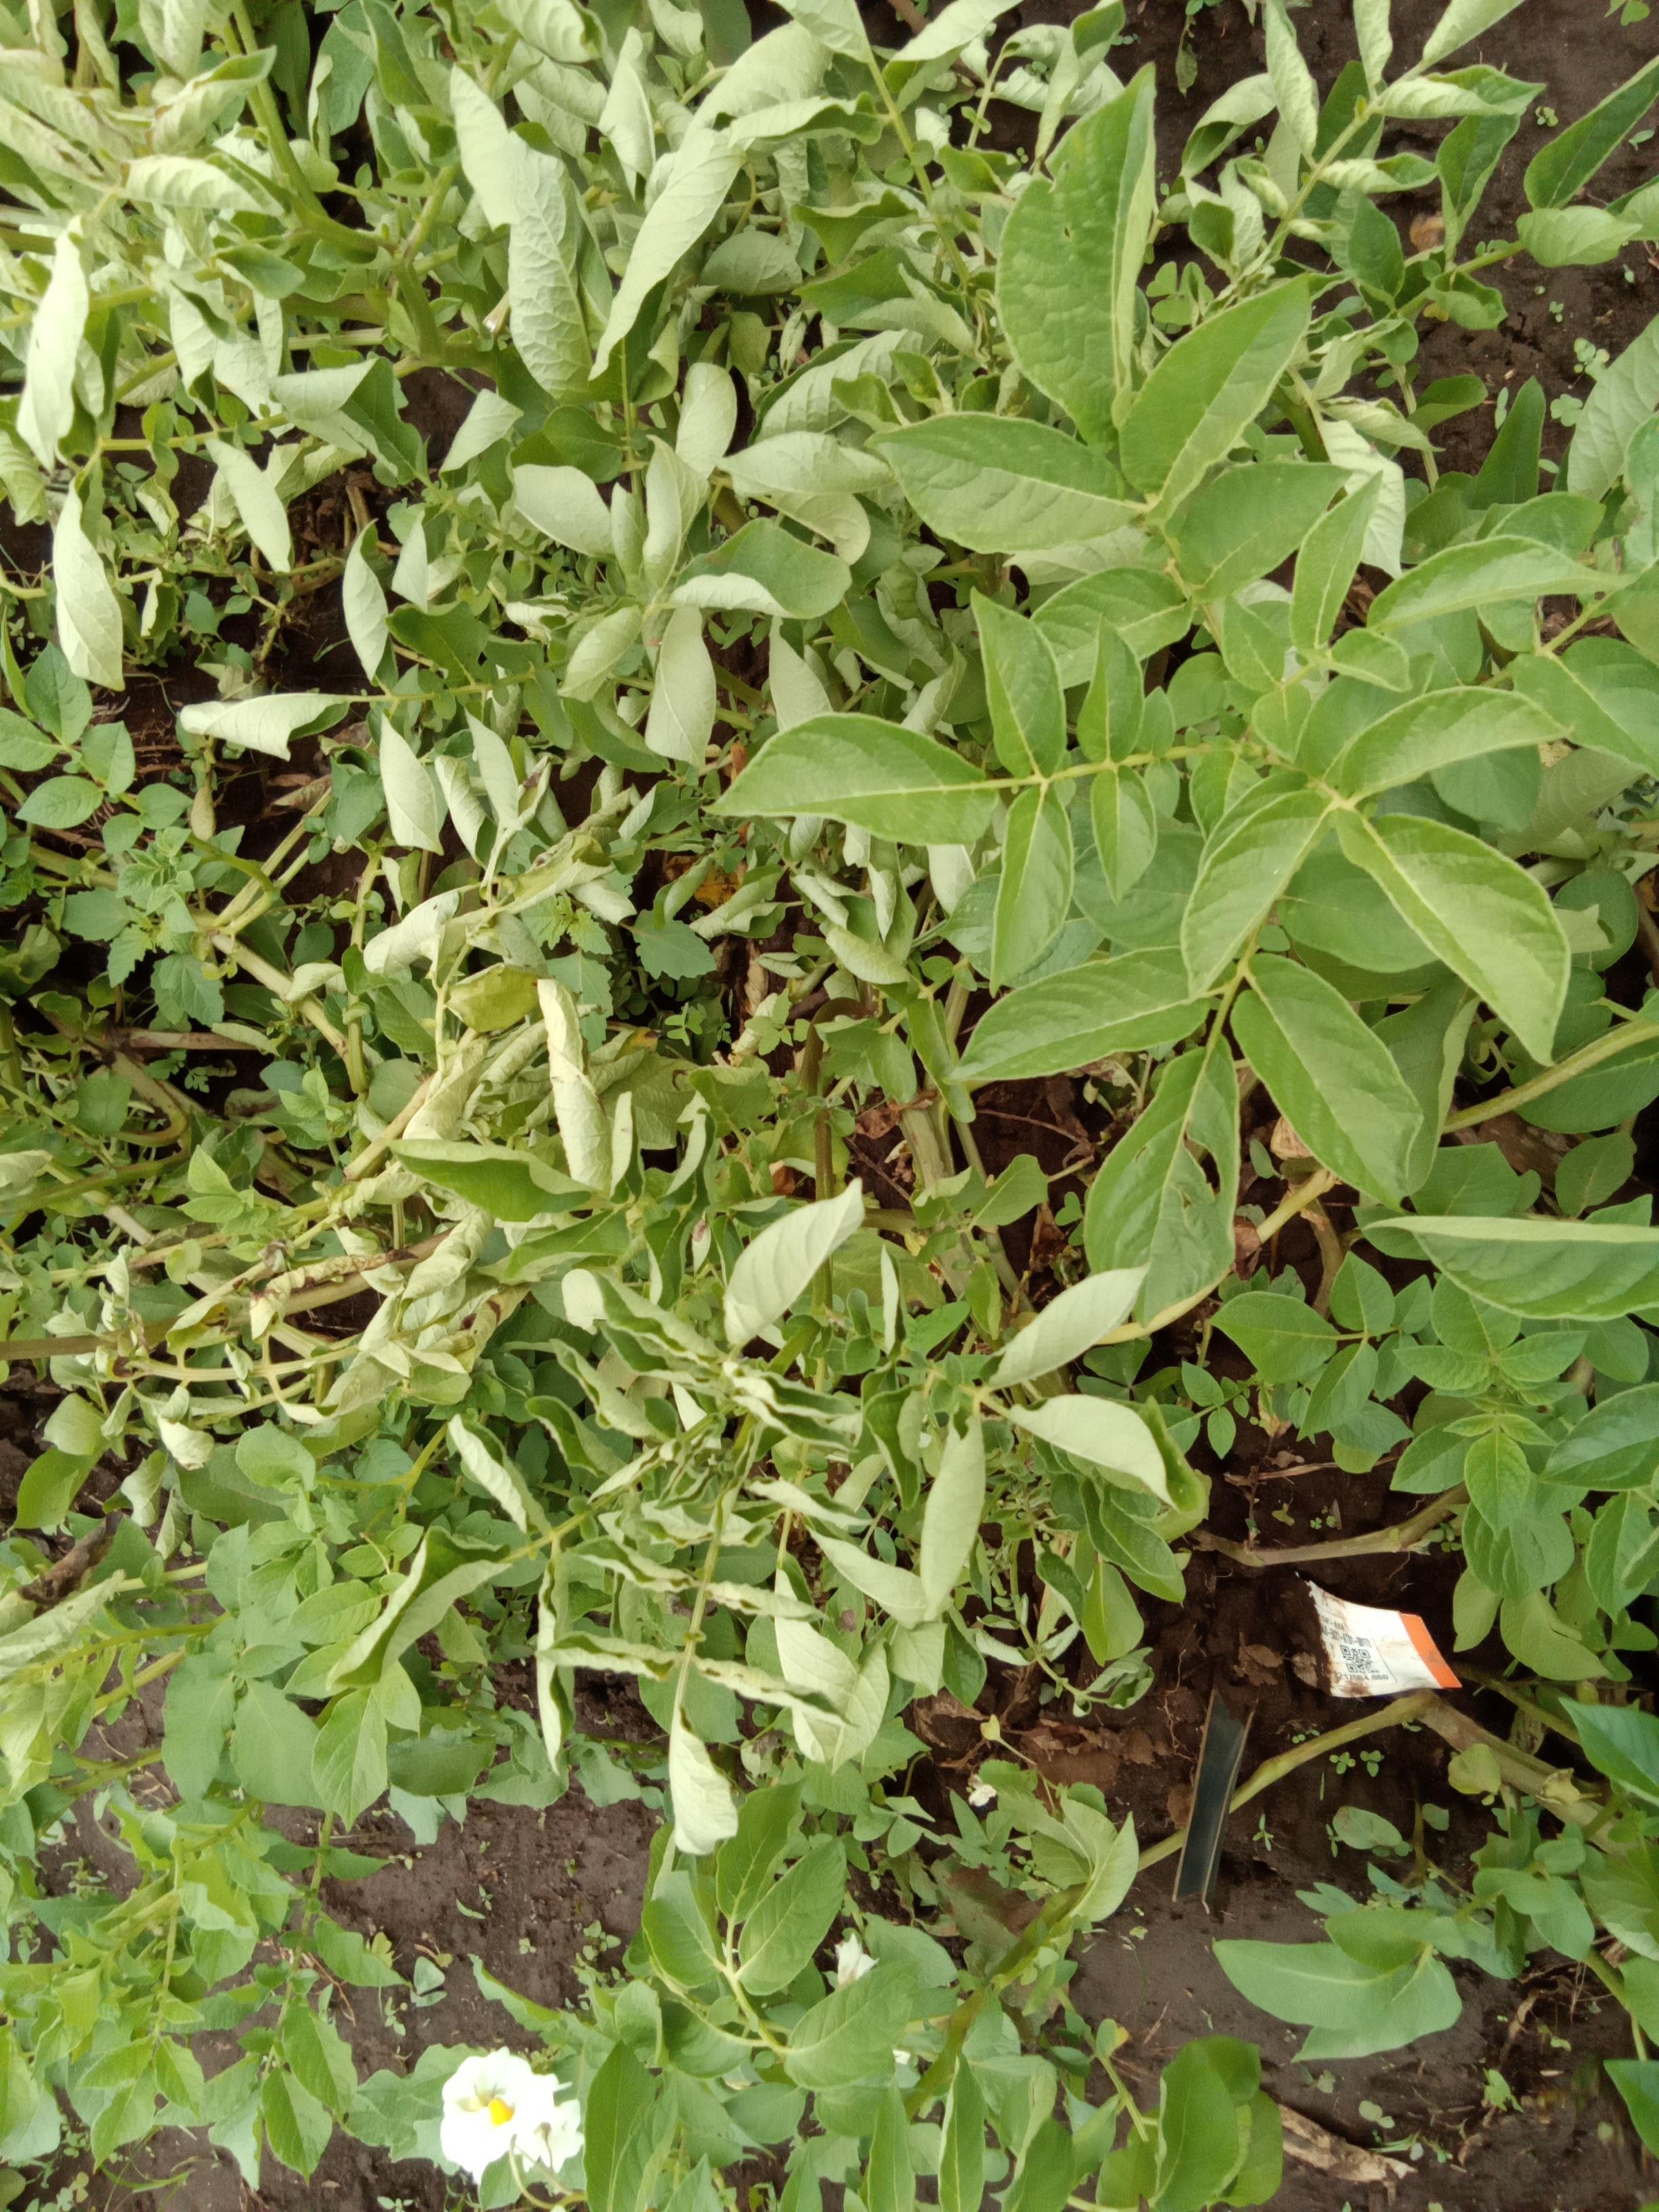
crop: potato
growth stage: flowering
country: Kenya
